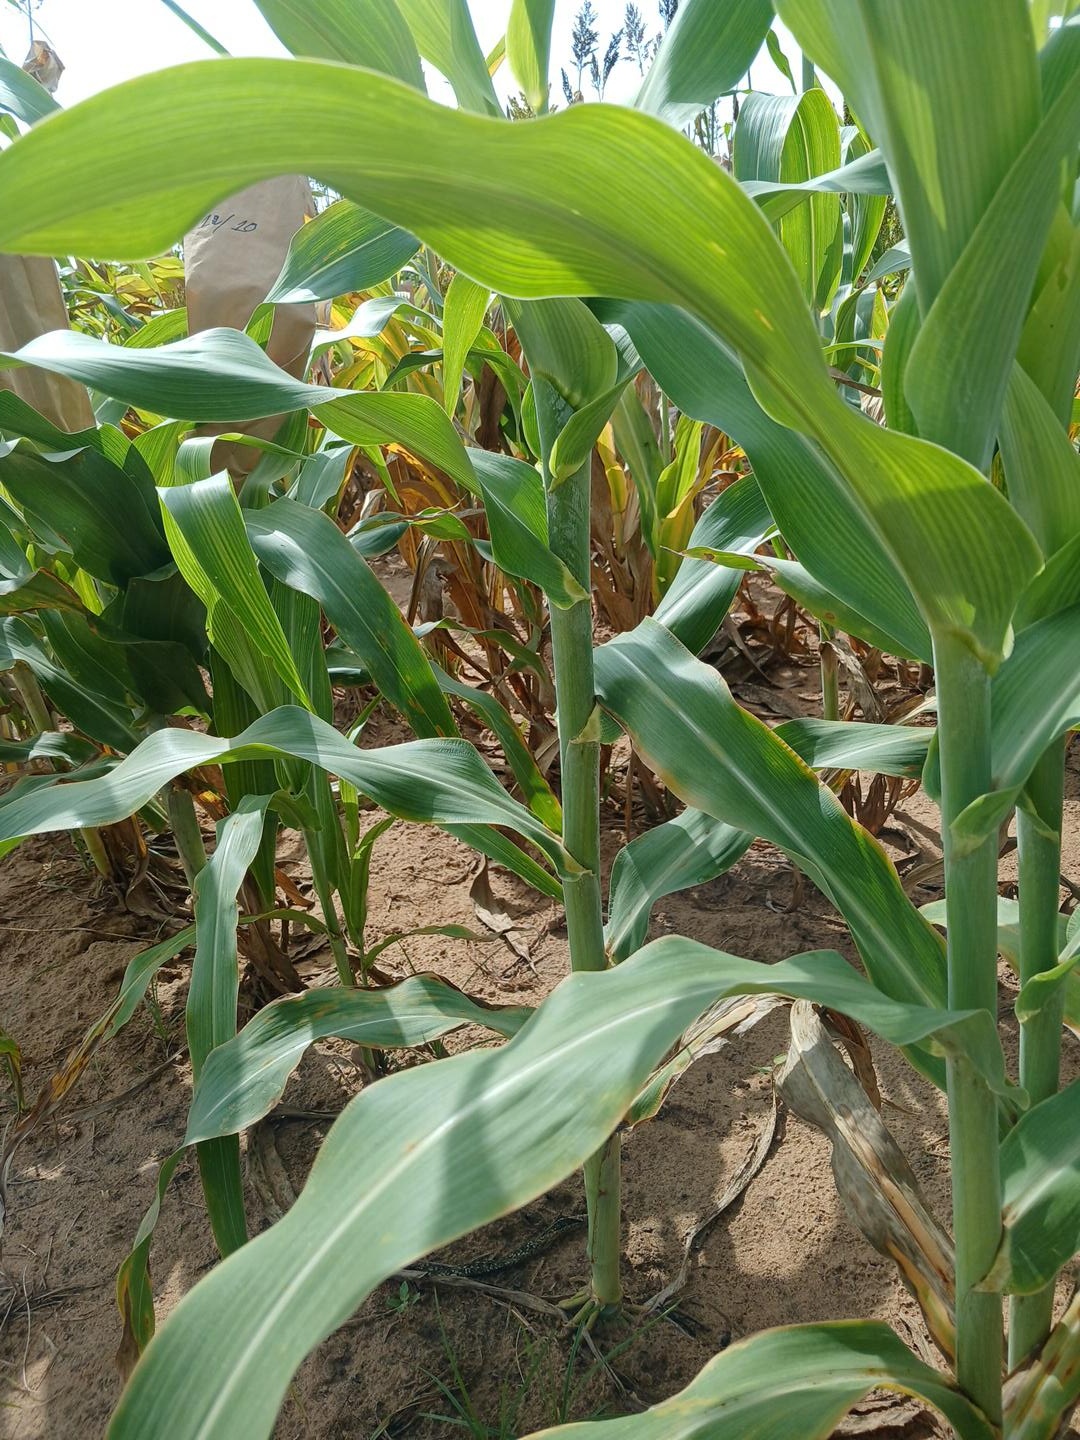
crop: sorghum
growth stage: vegetative
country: Senegal
